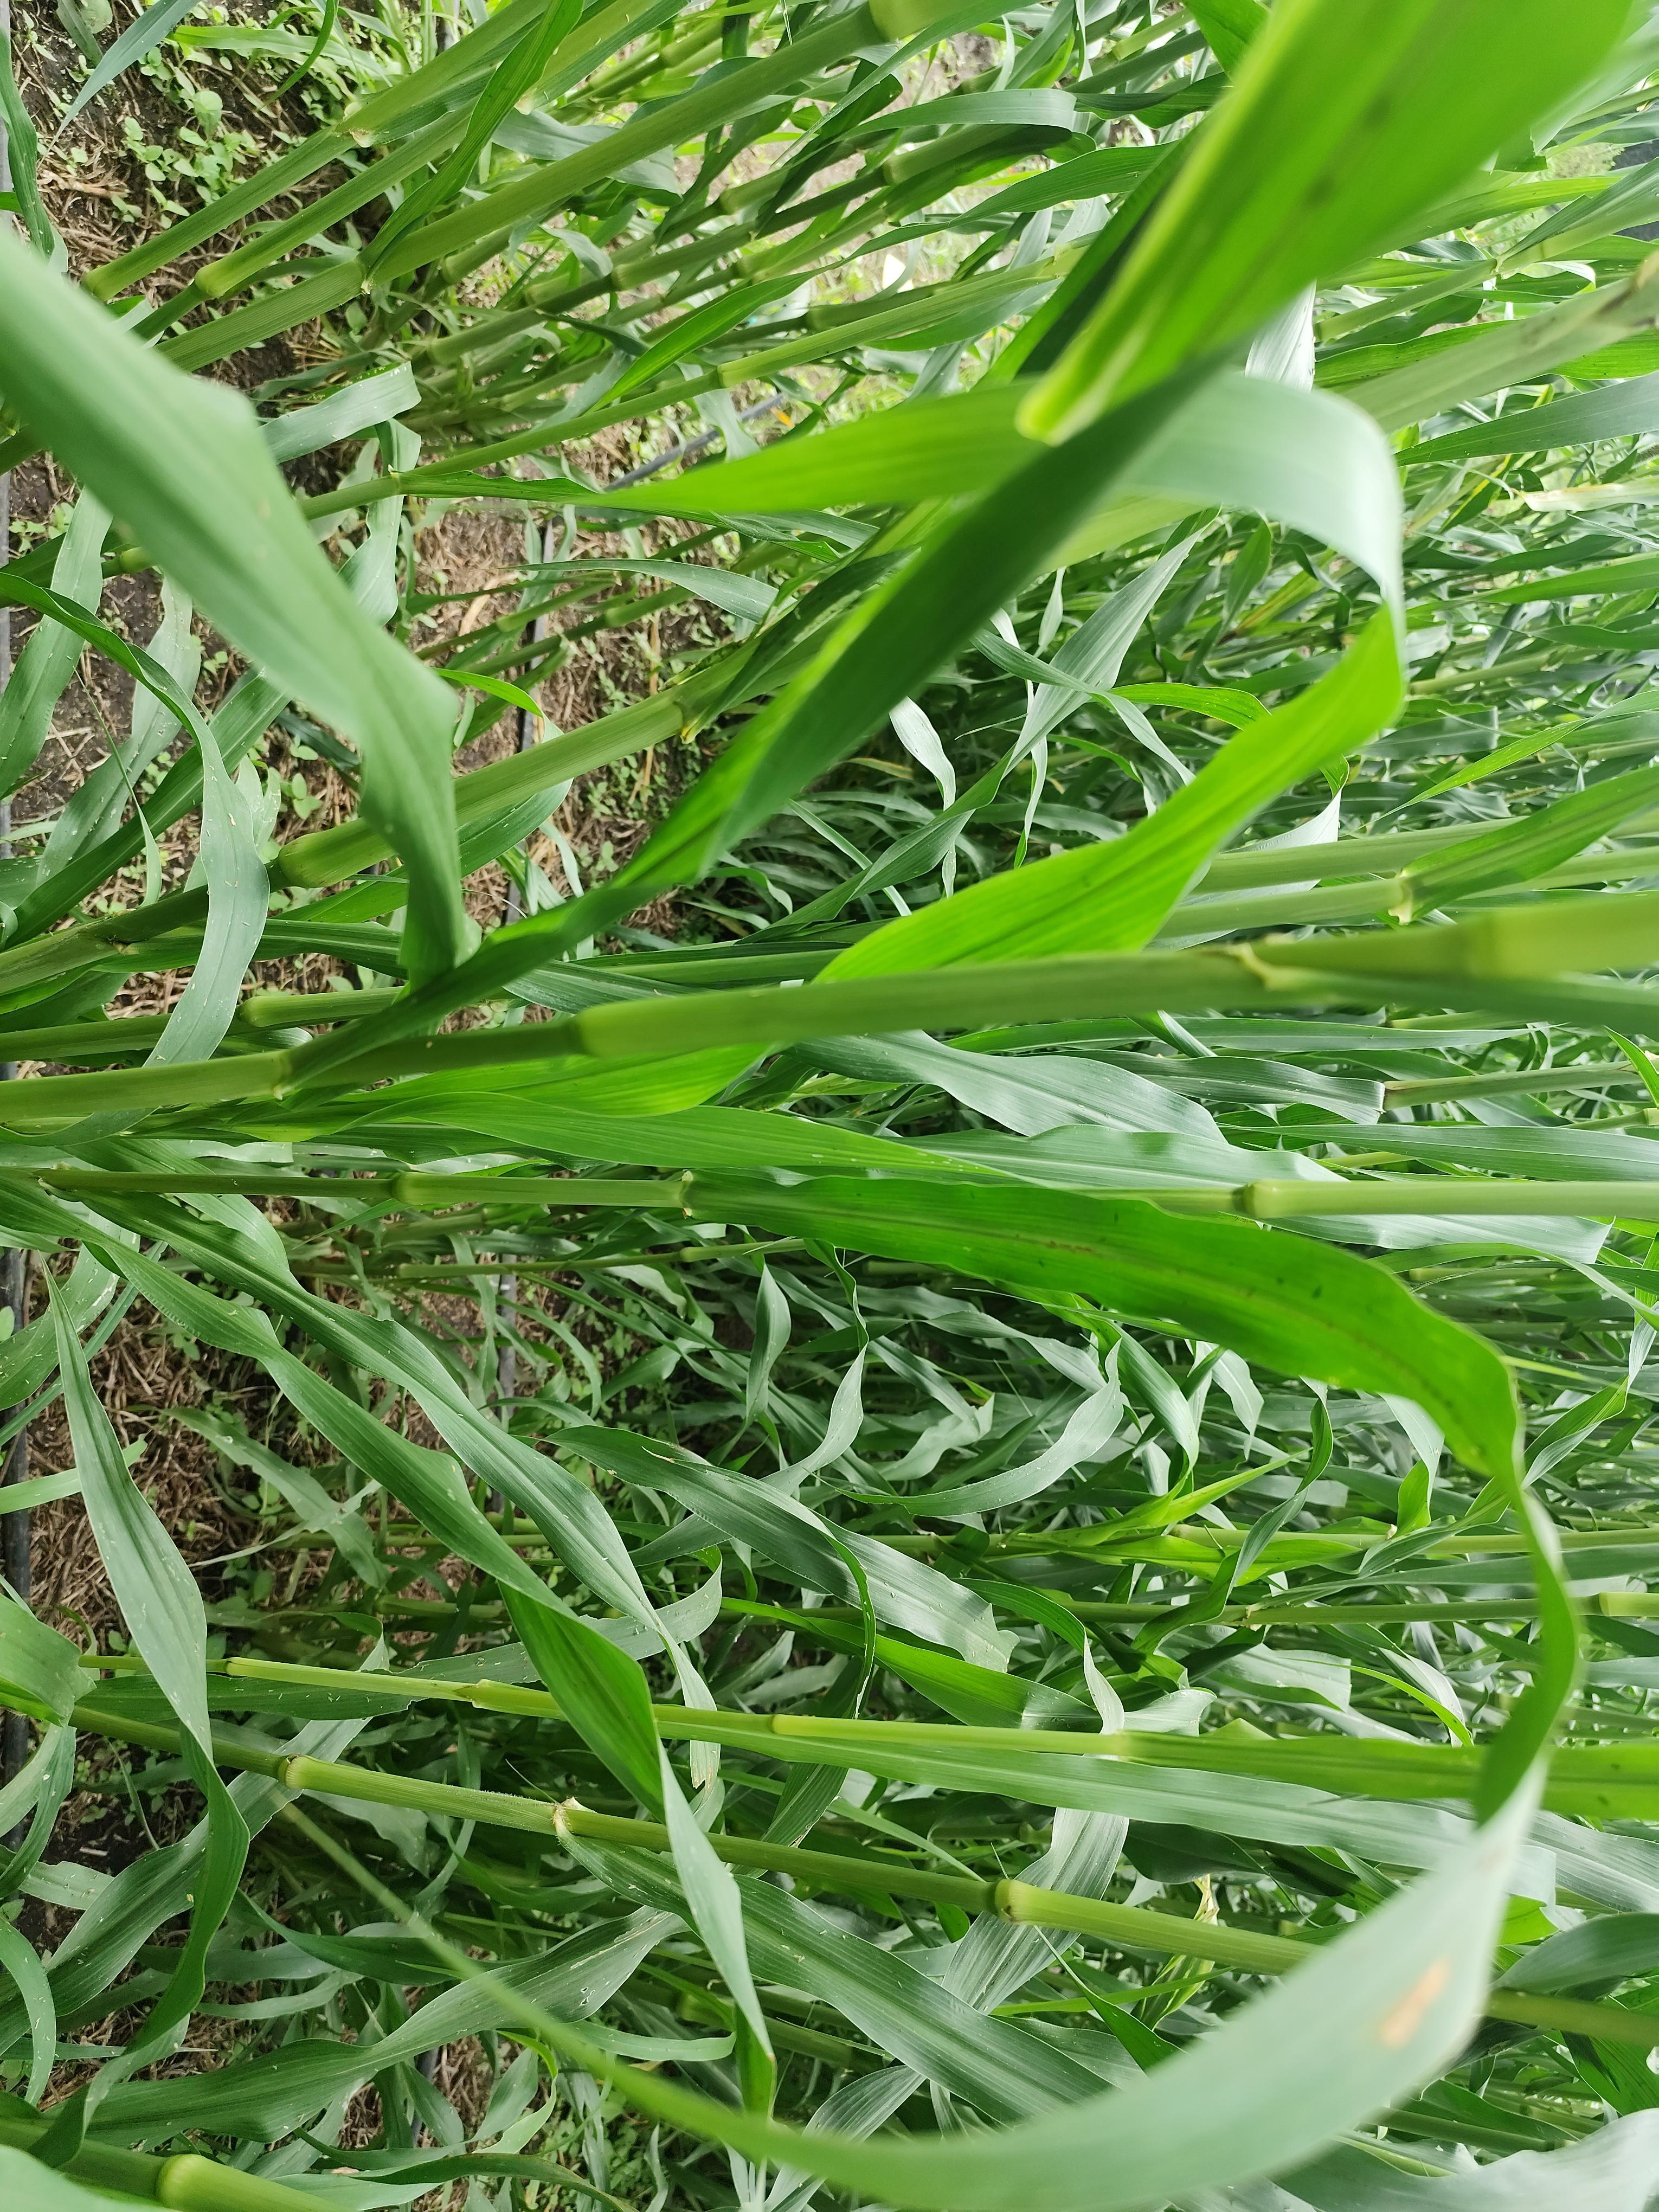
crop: pearl millet
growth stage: heading tuber
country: Tanzania
